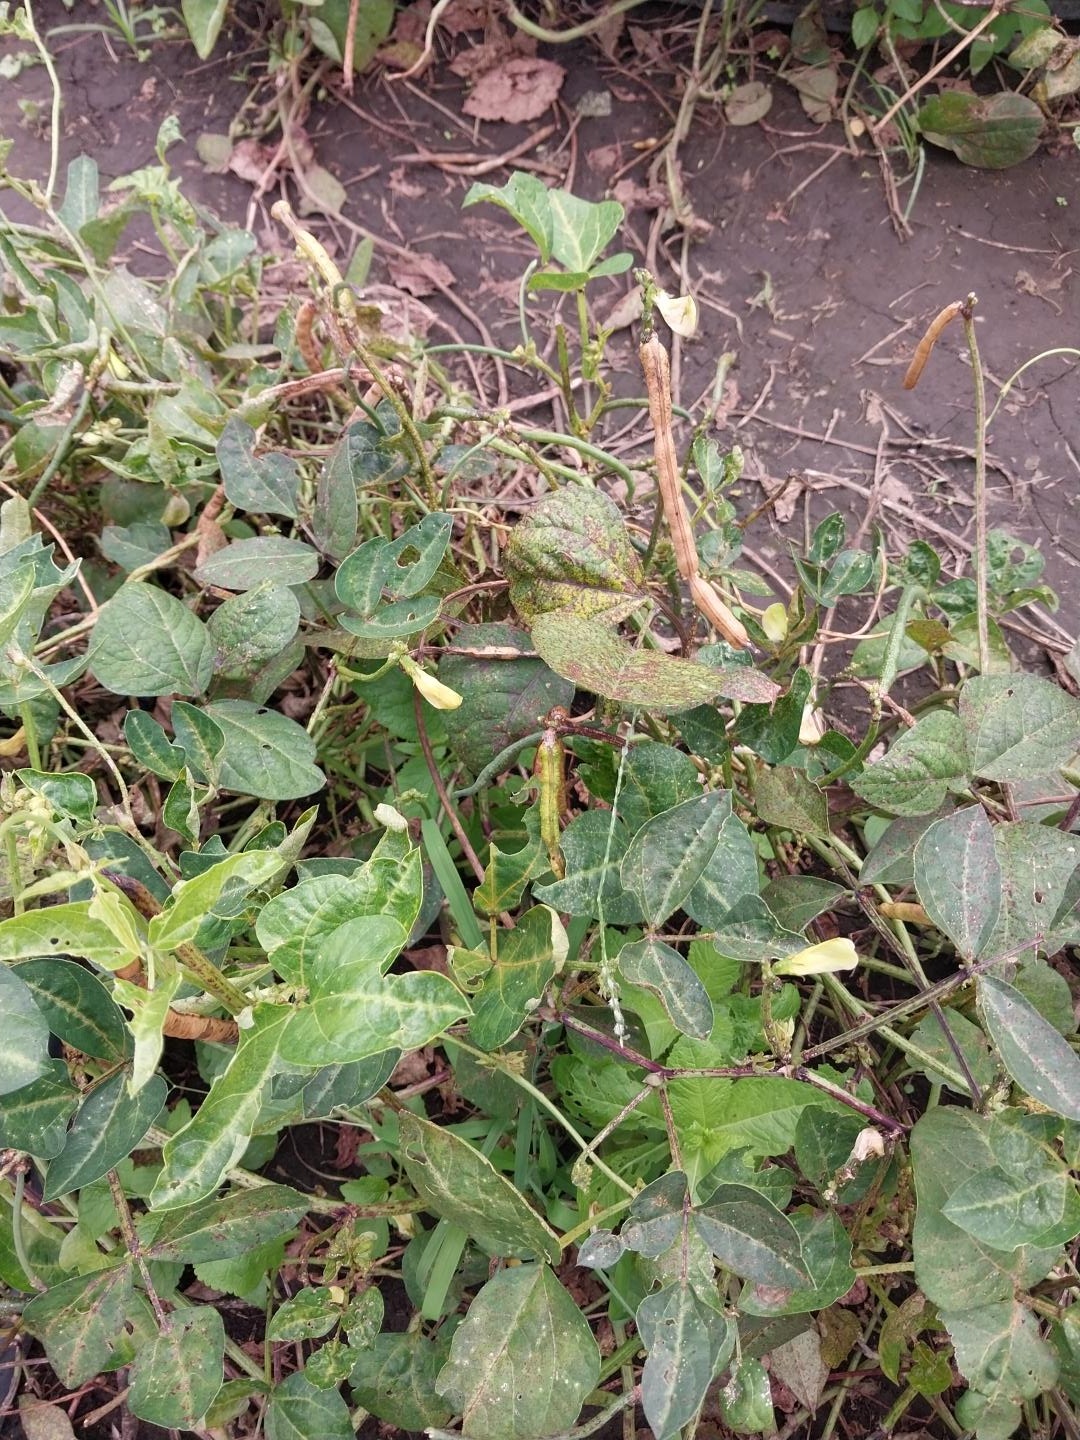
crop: cowpea
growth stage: development pod
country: Tanzania
